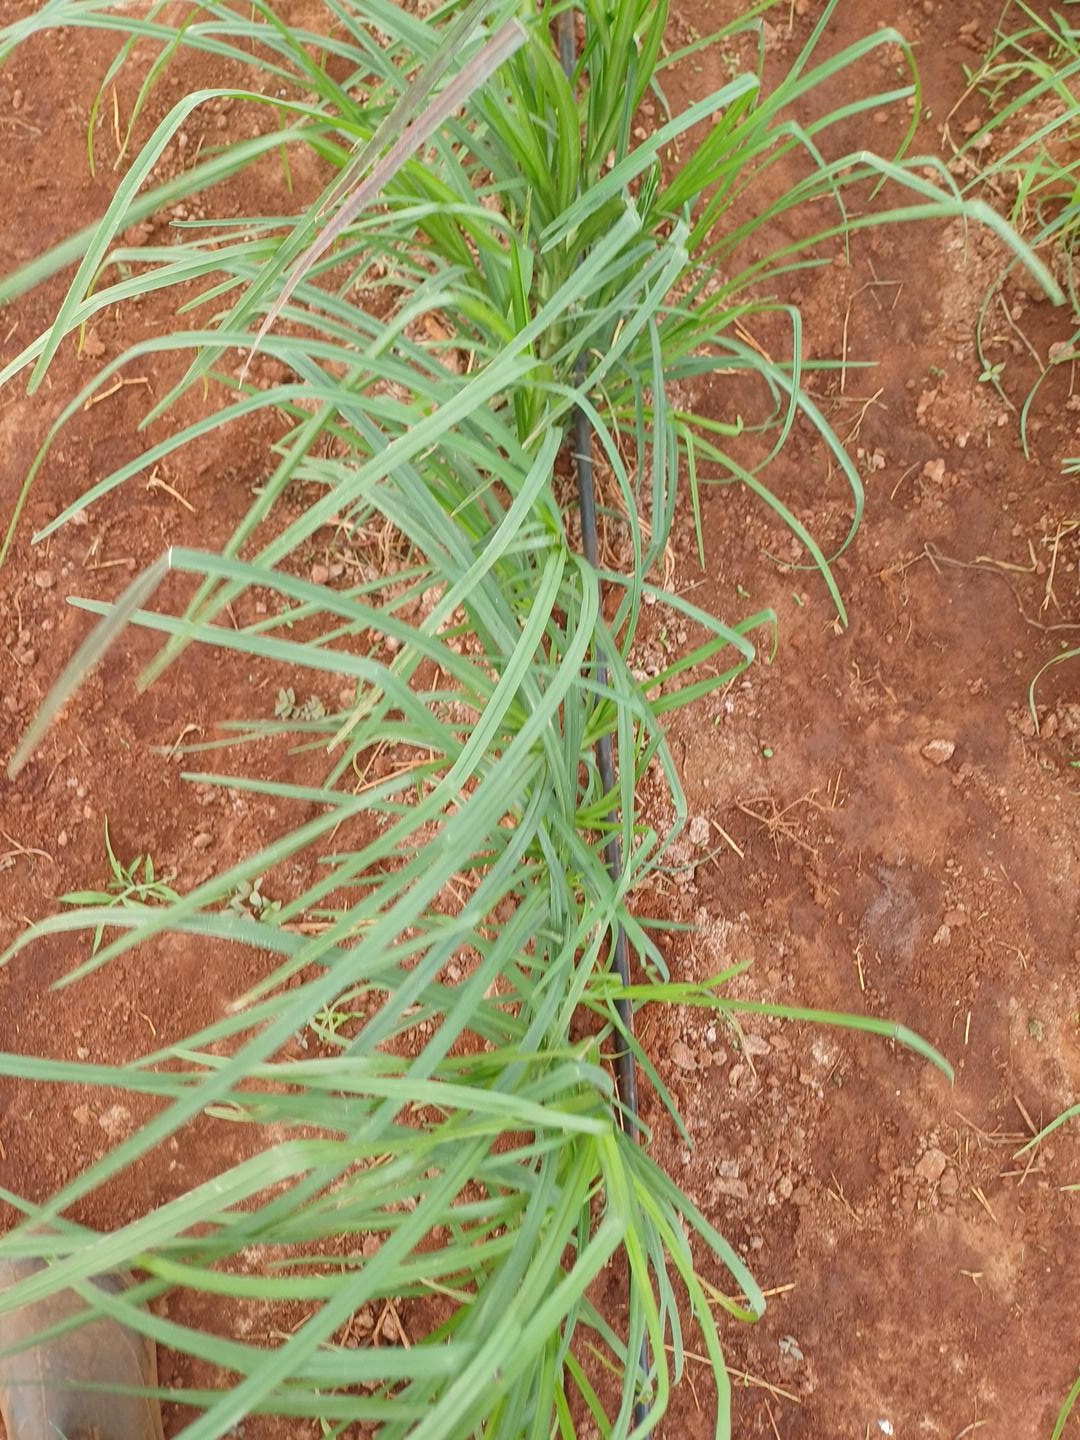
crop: finger millet
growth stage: flowering
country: Kenya
